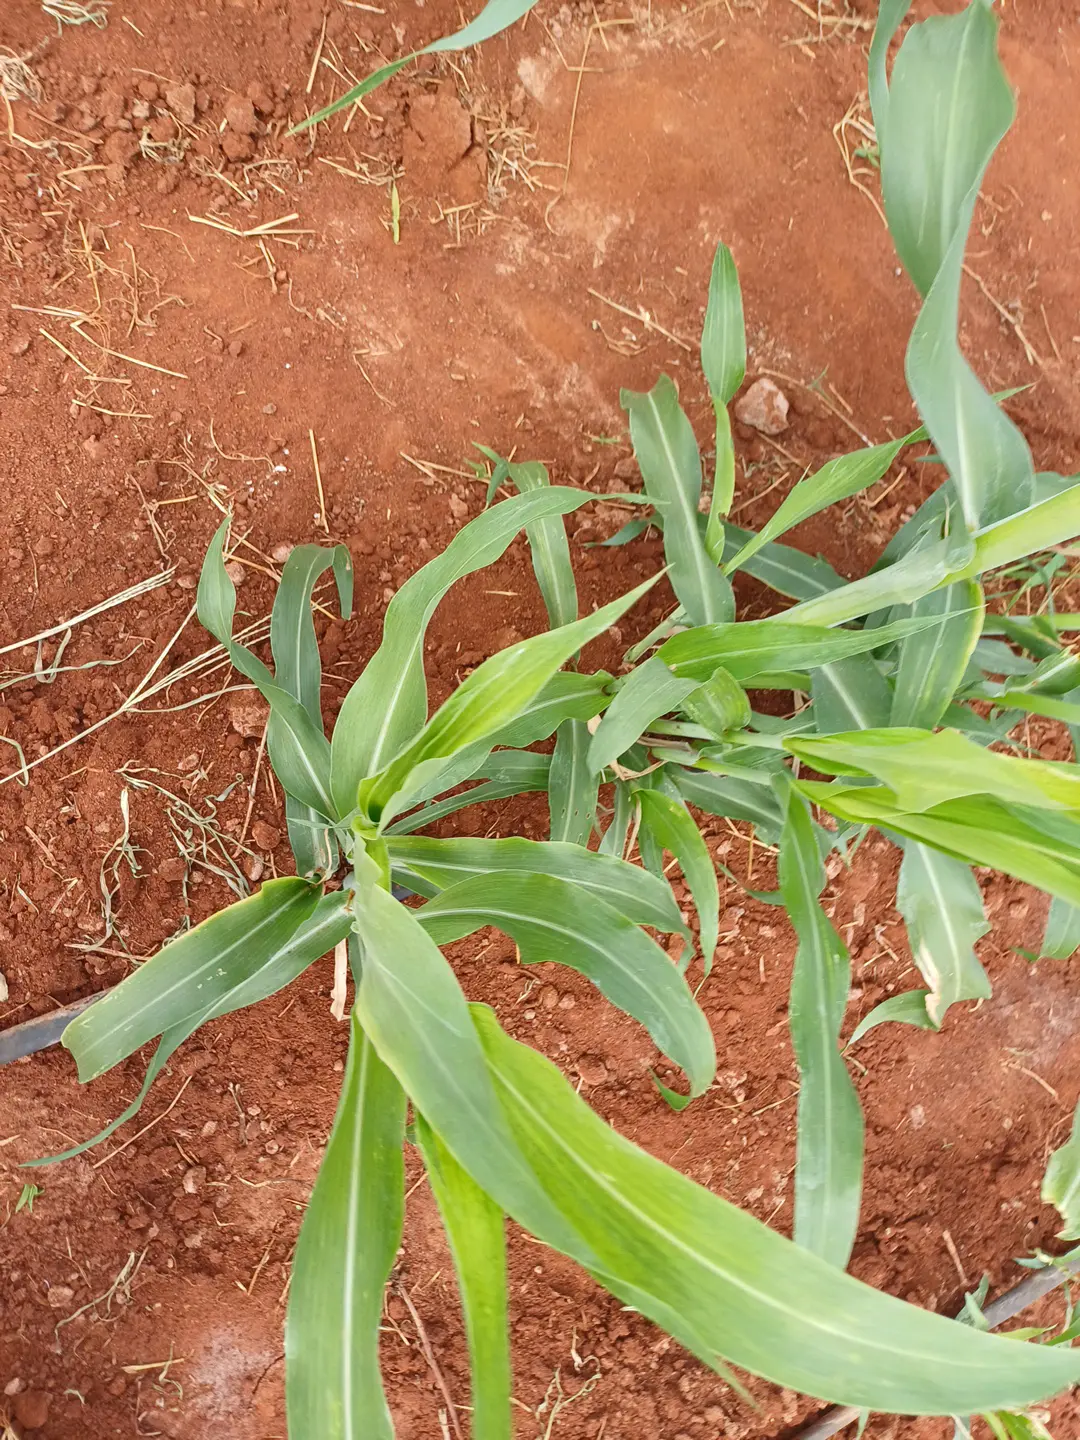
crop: sorghum
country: Kenya
